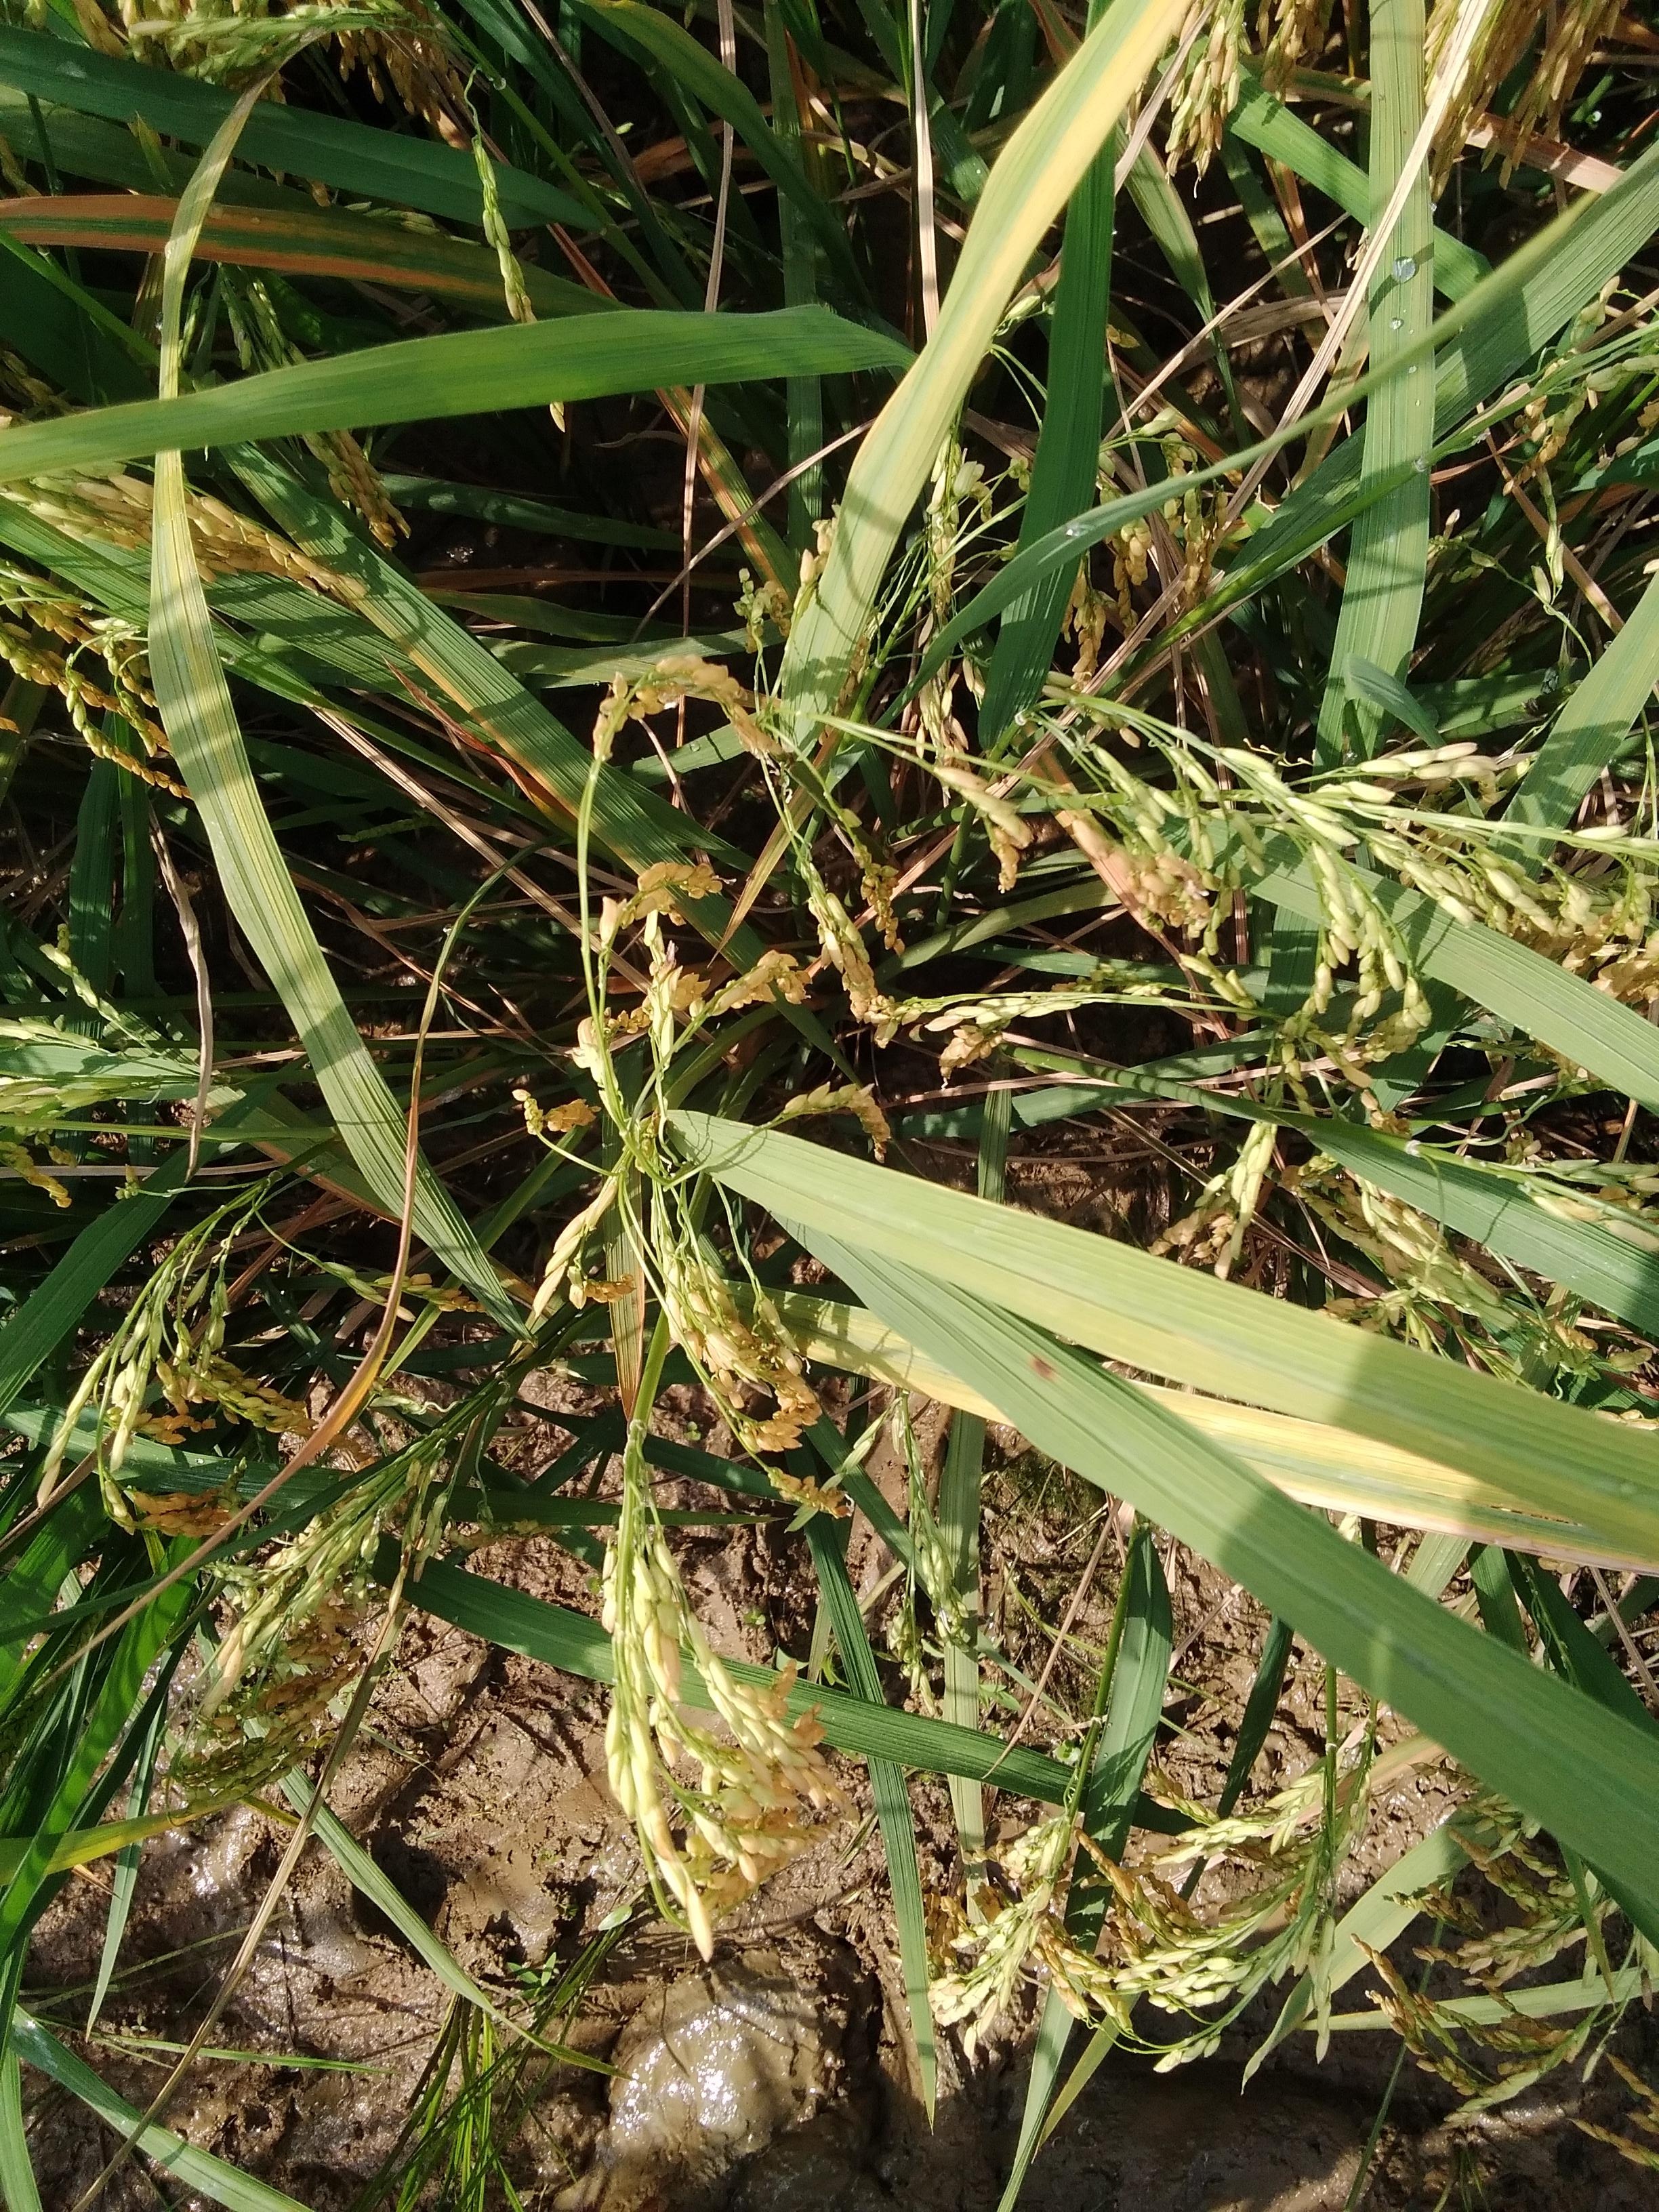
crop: rice
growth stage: ripening
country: Nigeria
